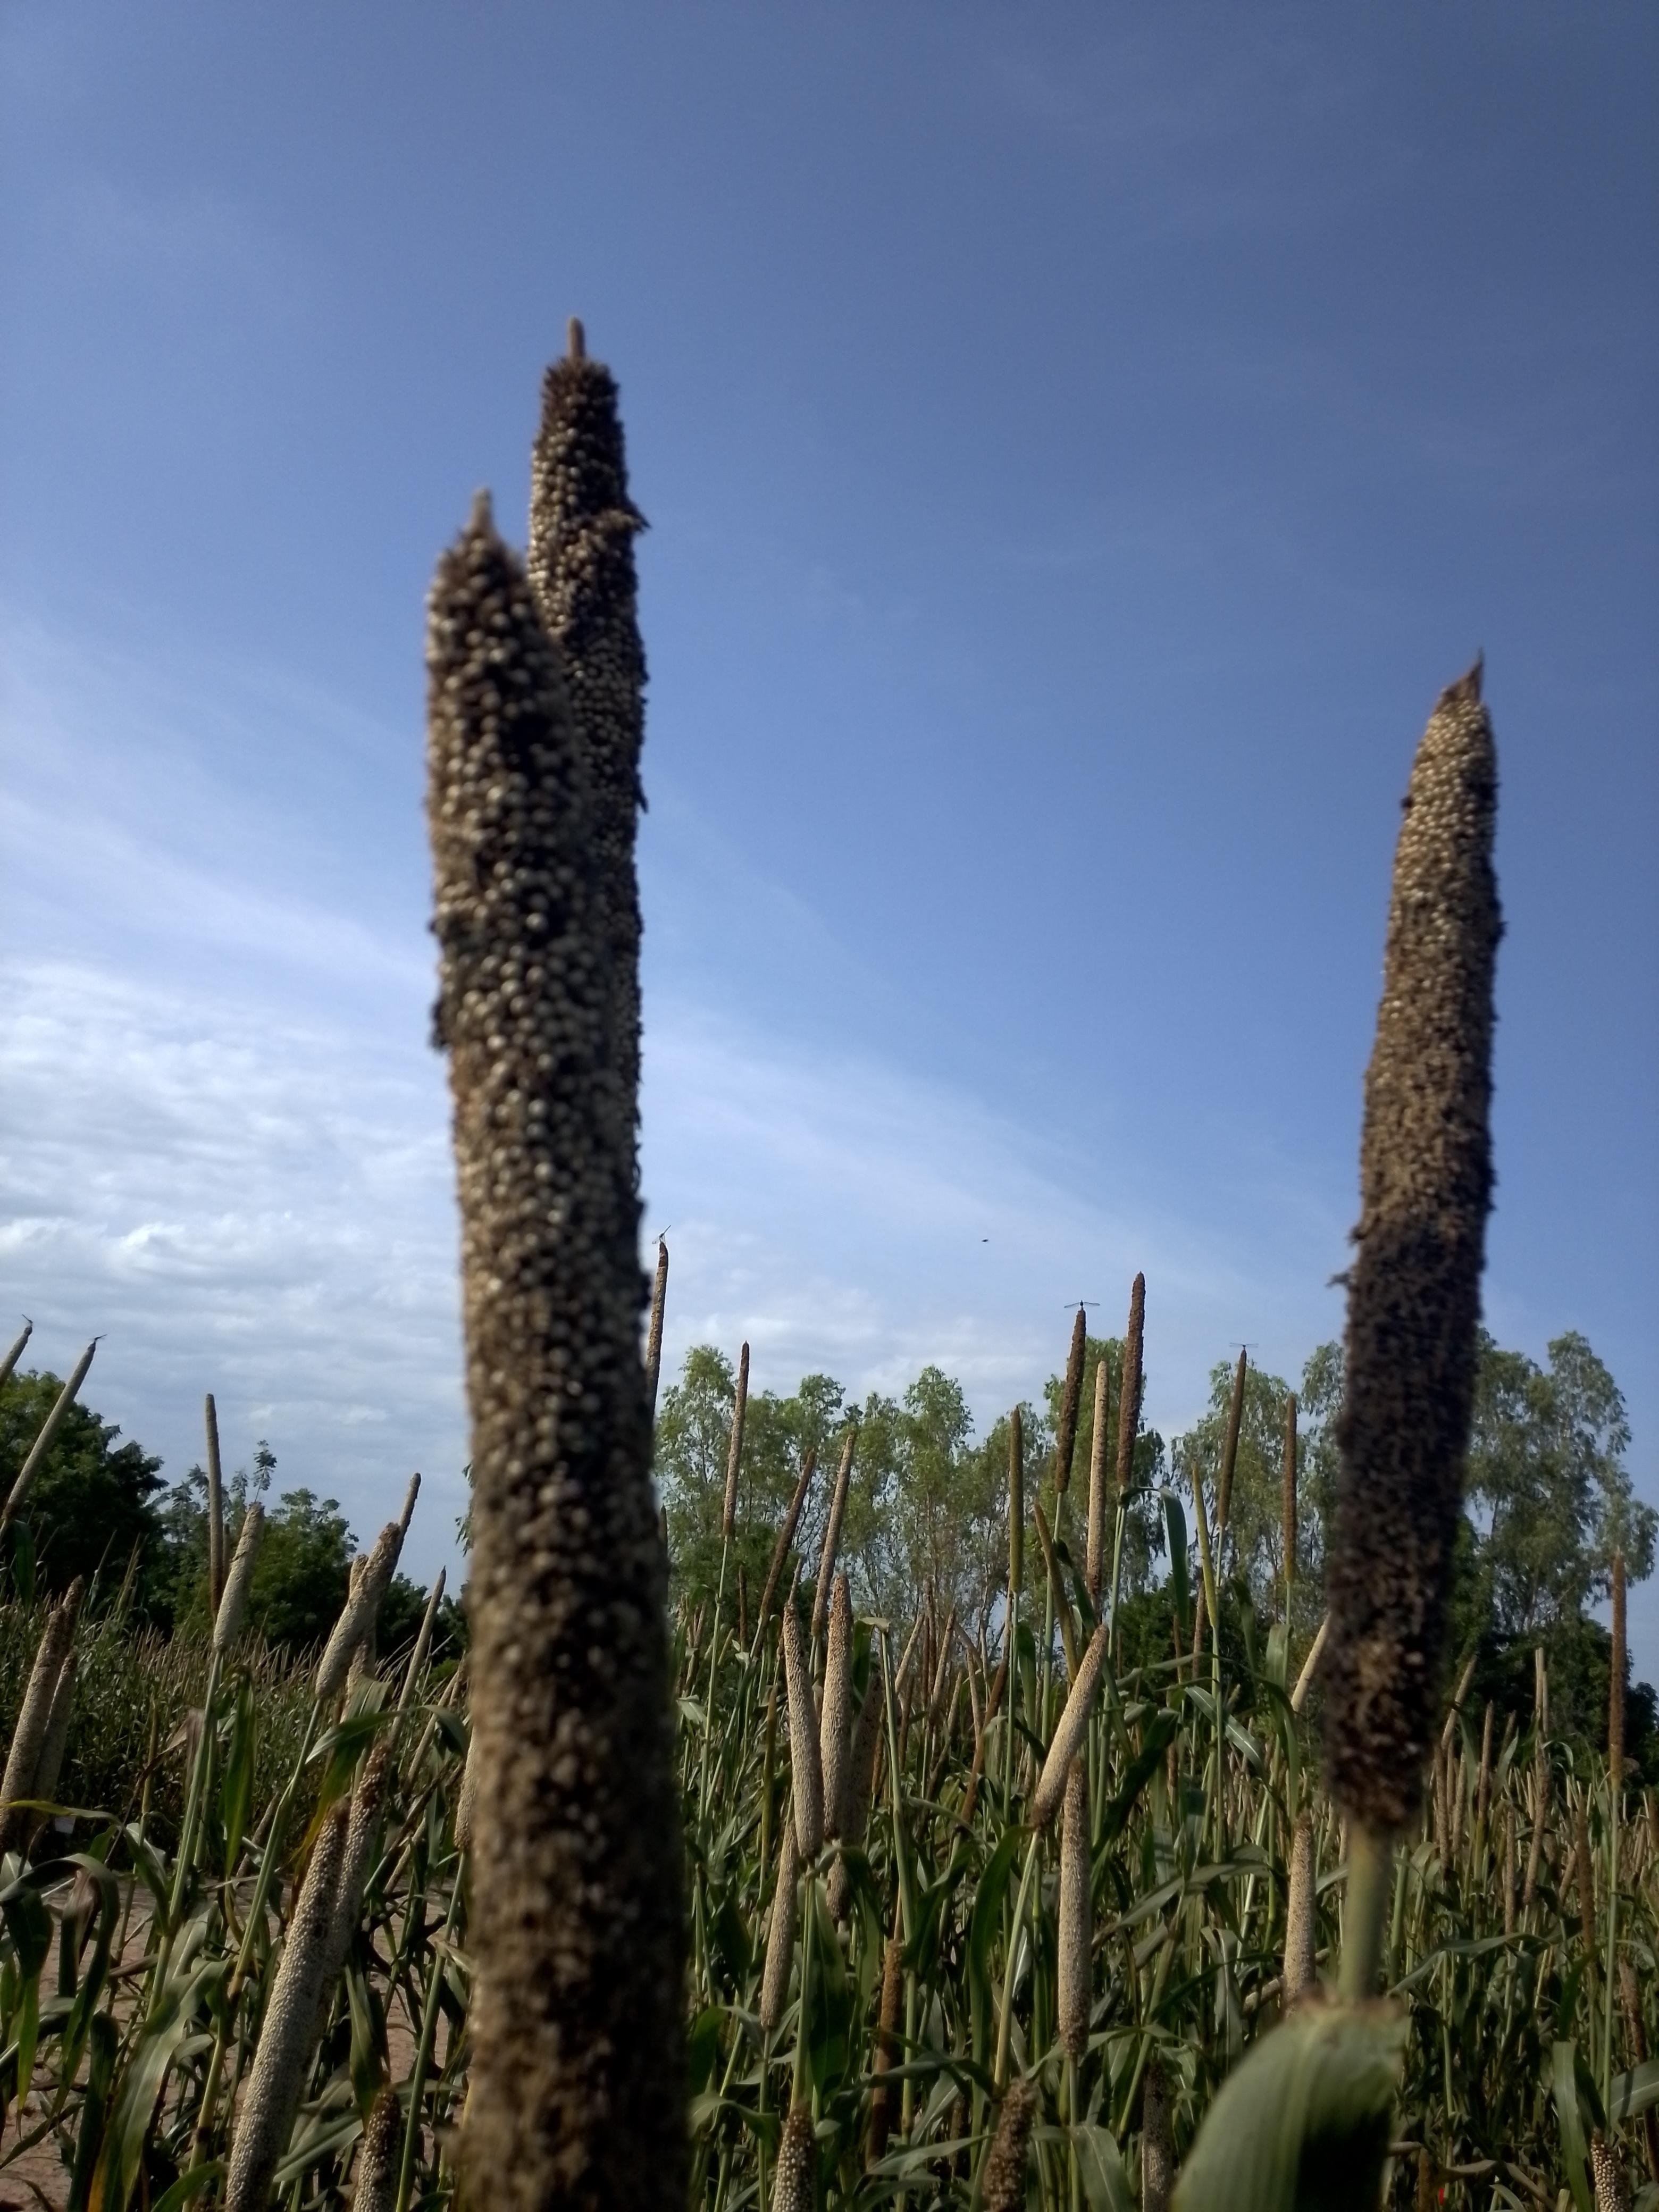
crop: pearl millet
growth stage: filling grain
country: Senegal
